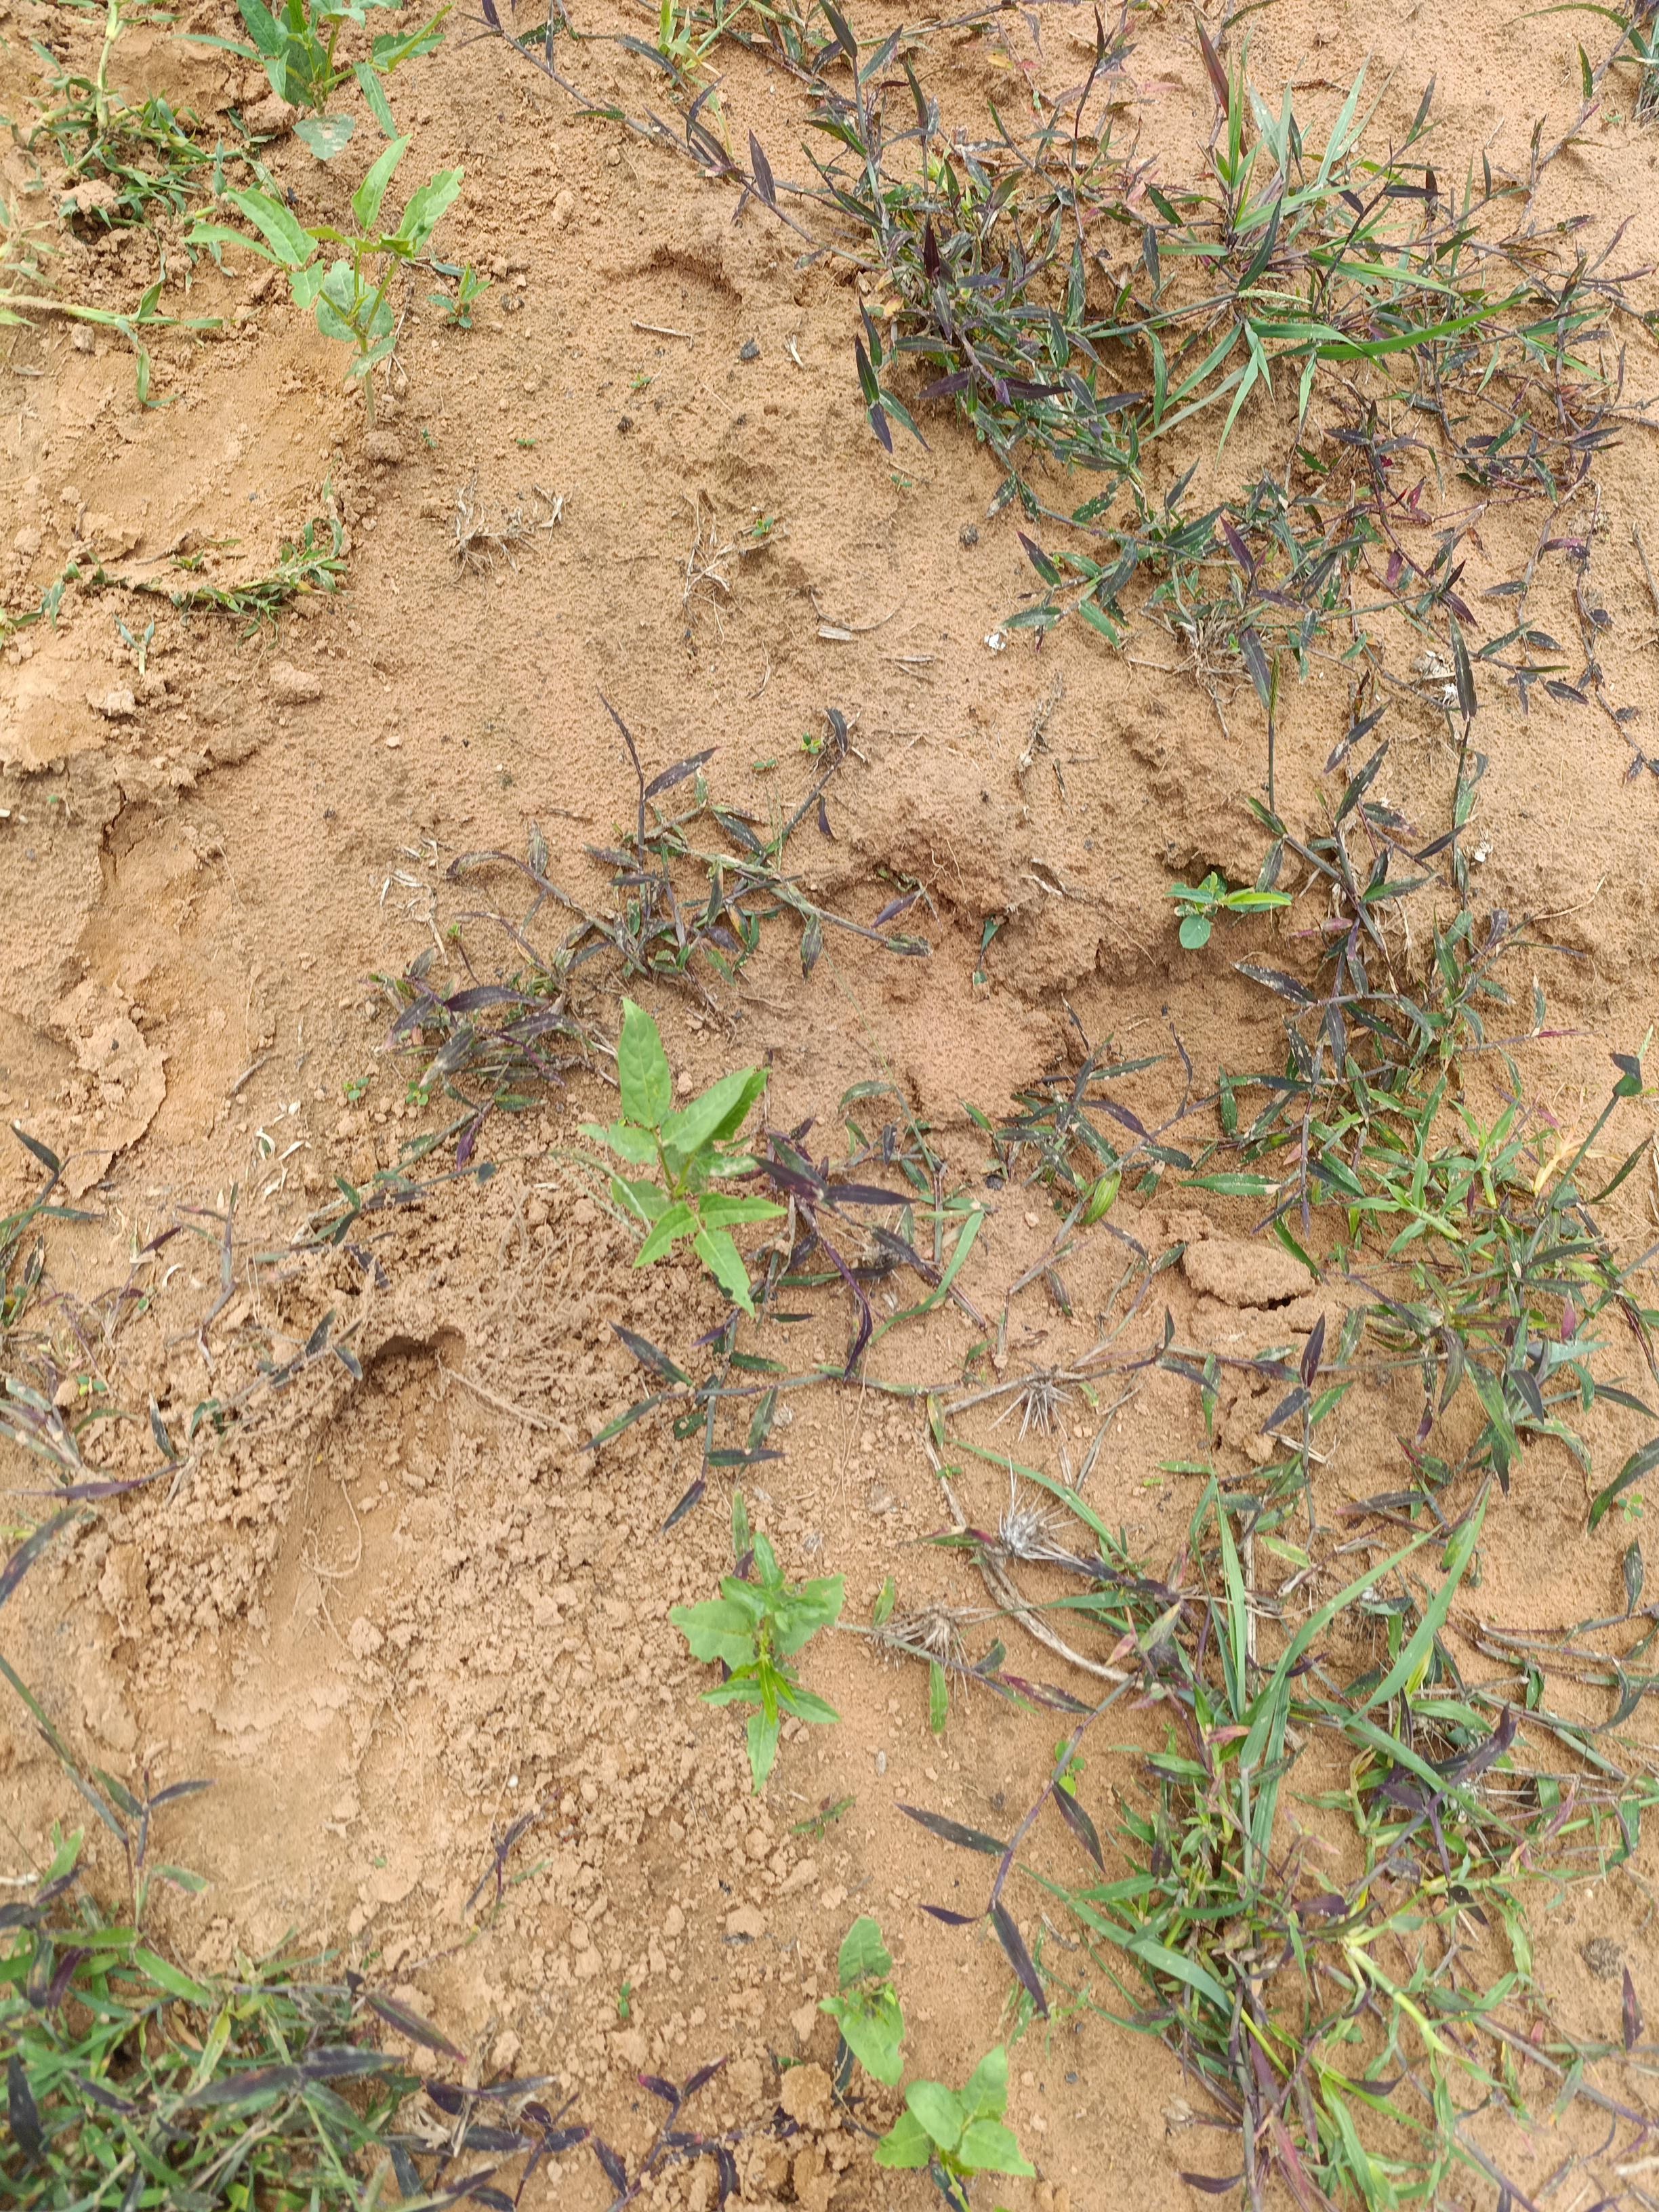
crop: cowpea
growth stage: emergence
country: Nigeria
